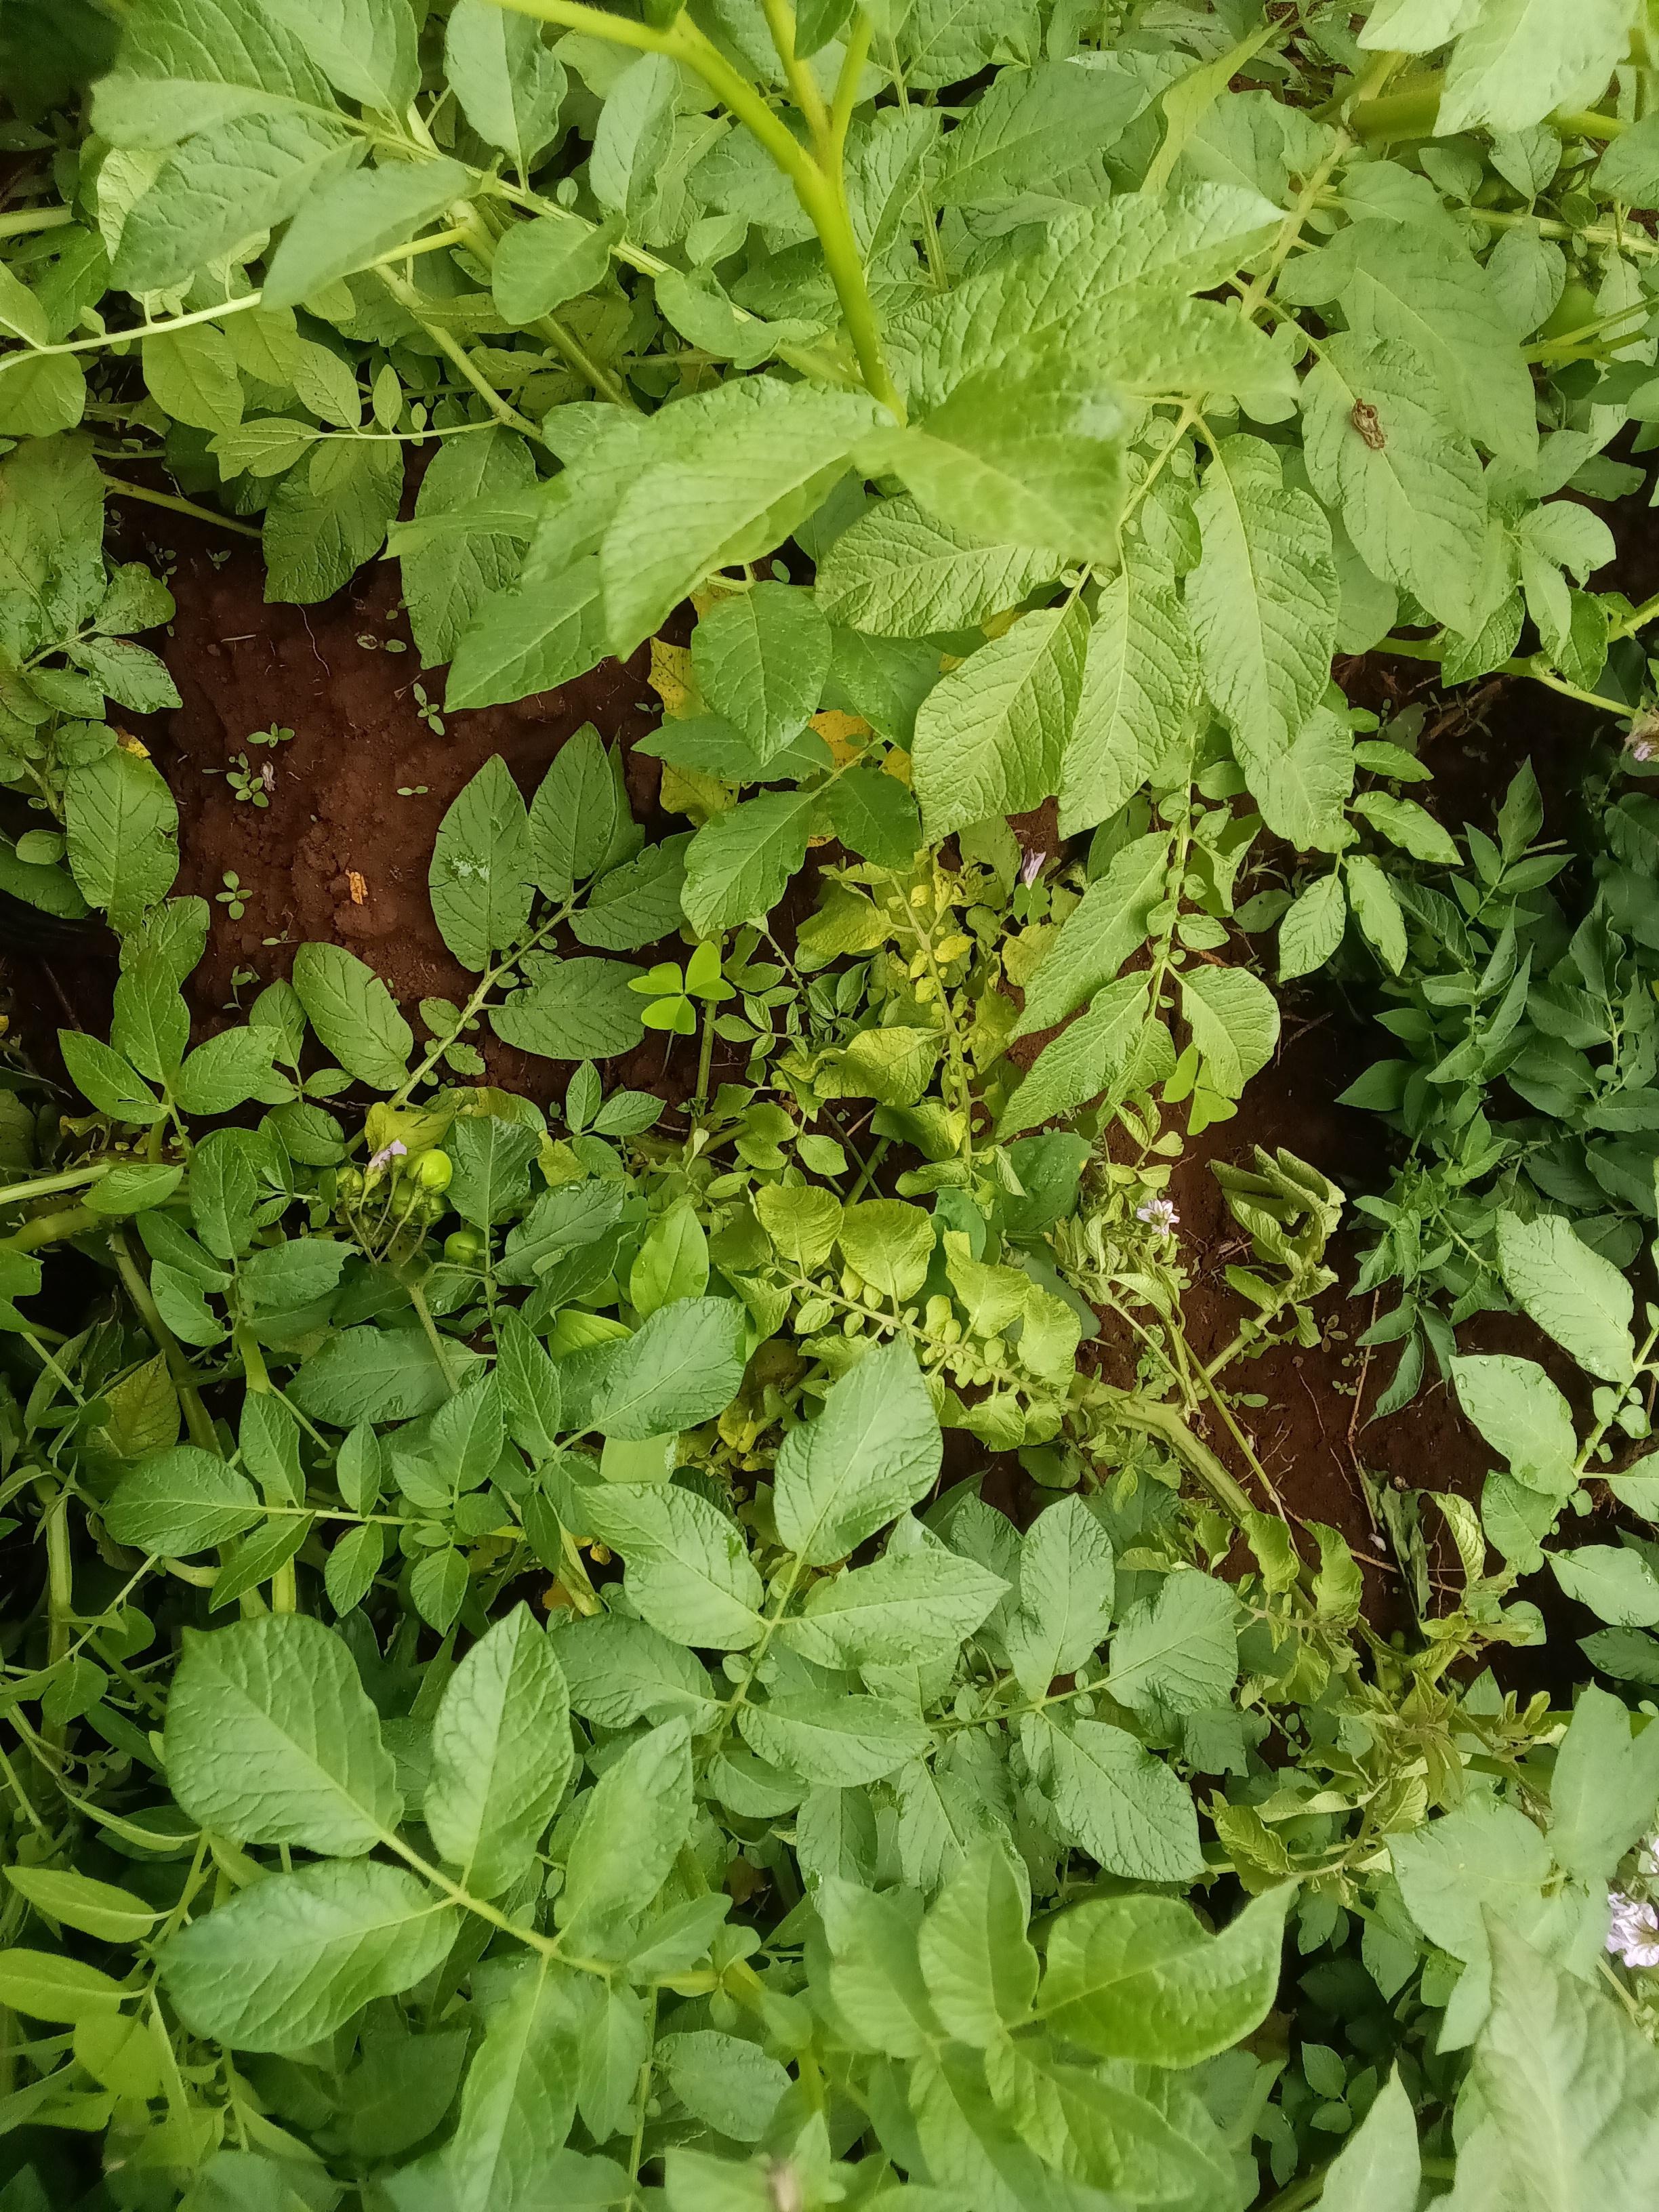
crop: potato
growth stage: flowering
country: Kenya
